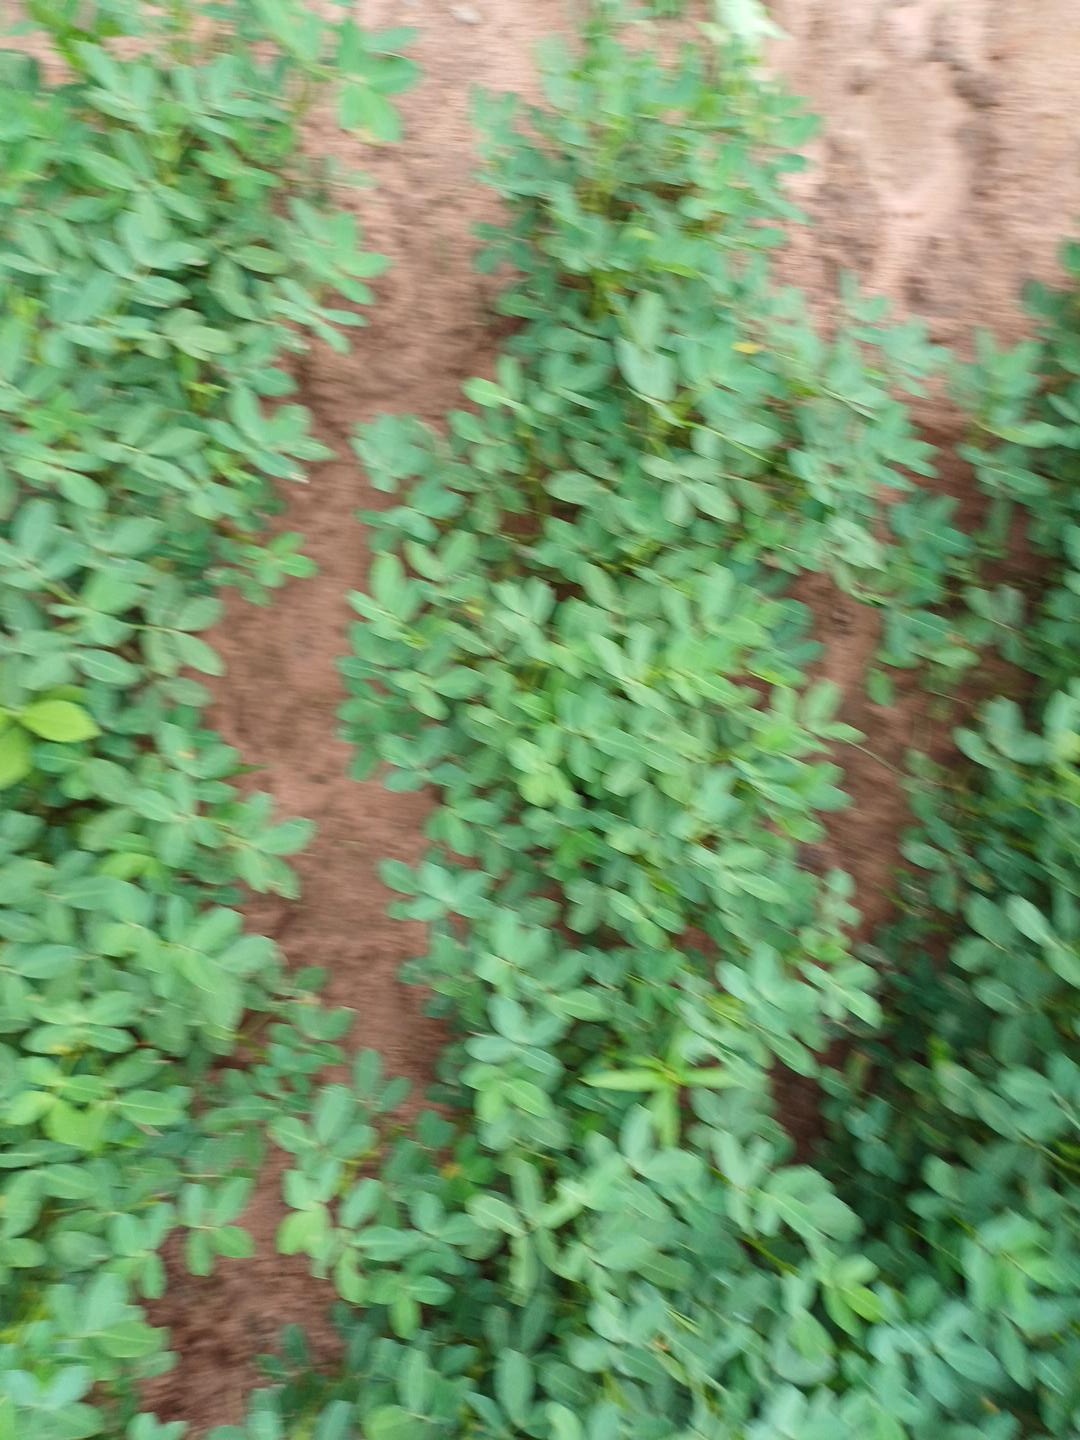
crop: groundnut
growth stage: flowering
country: Senegal
